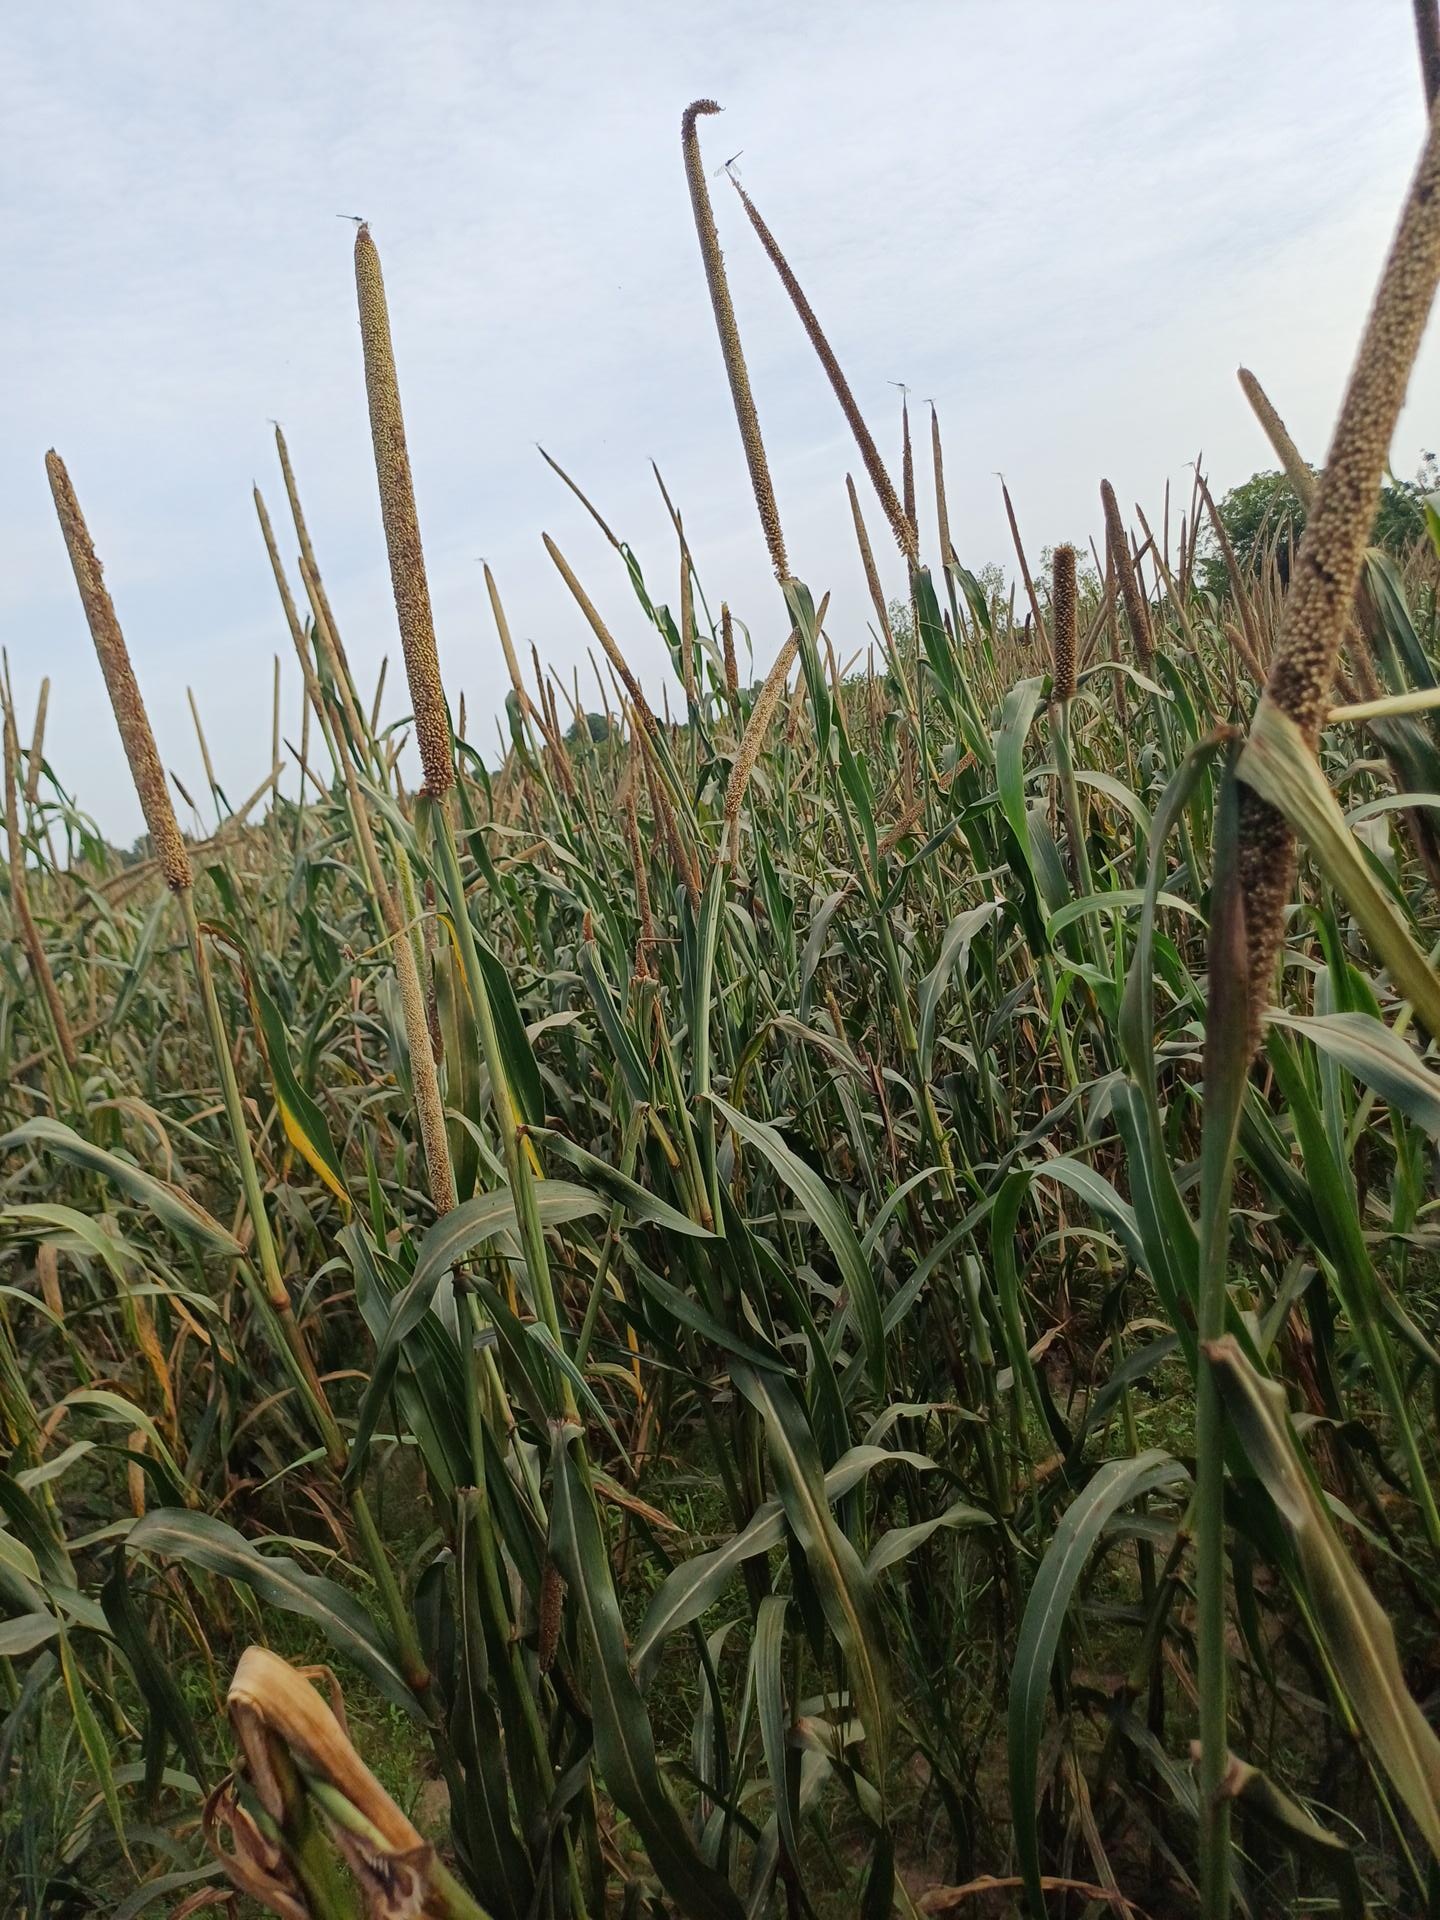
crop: pearl millet
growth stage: filling grain
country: Senegal
